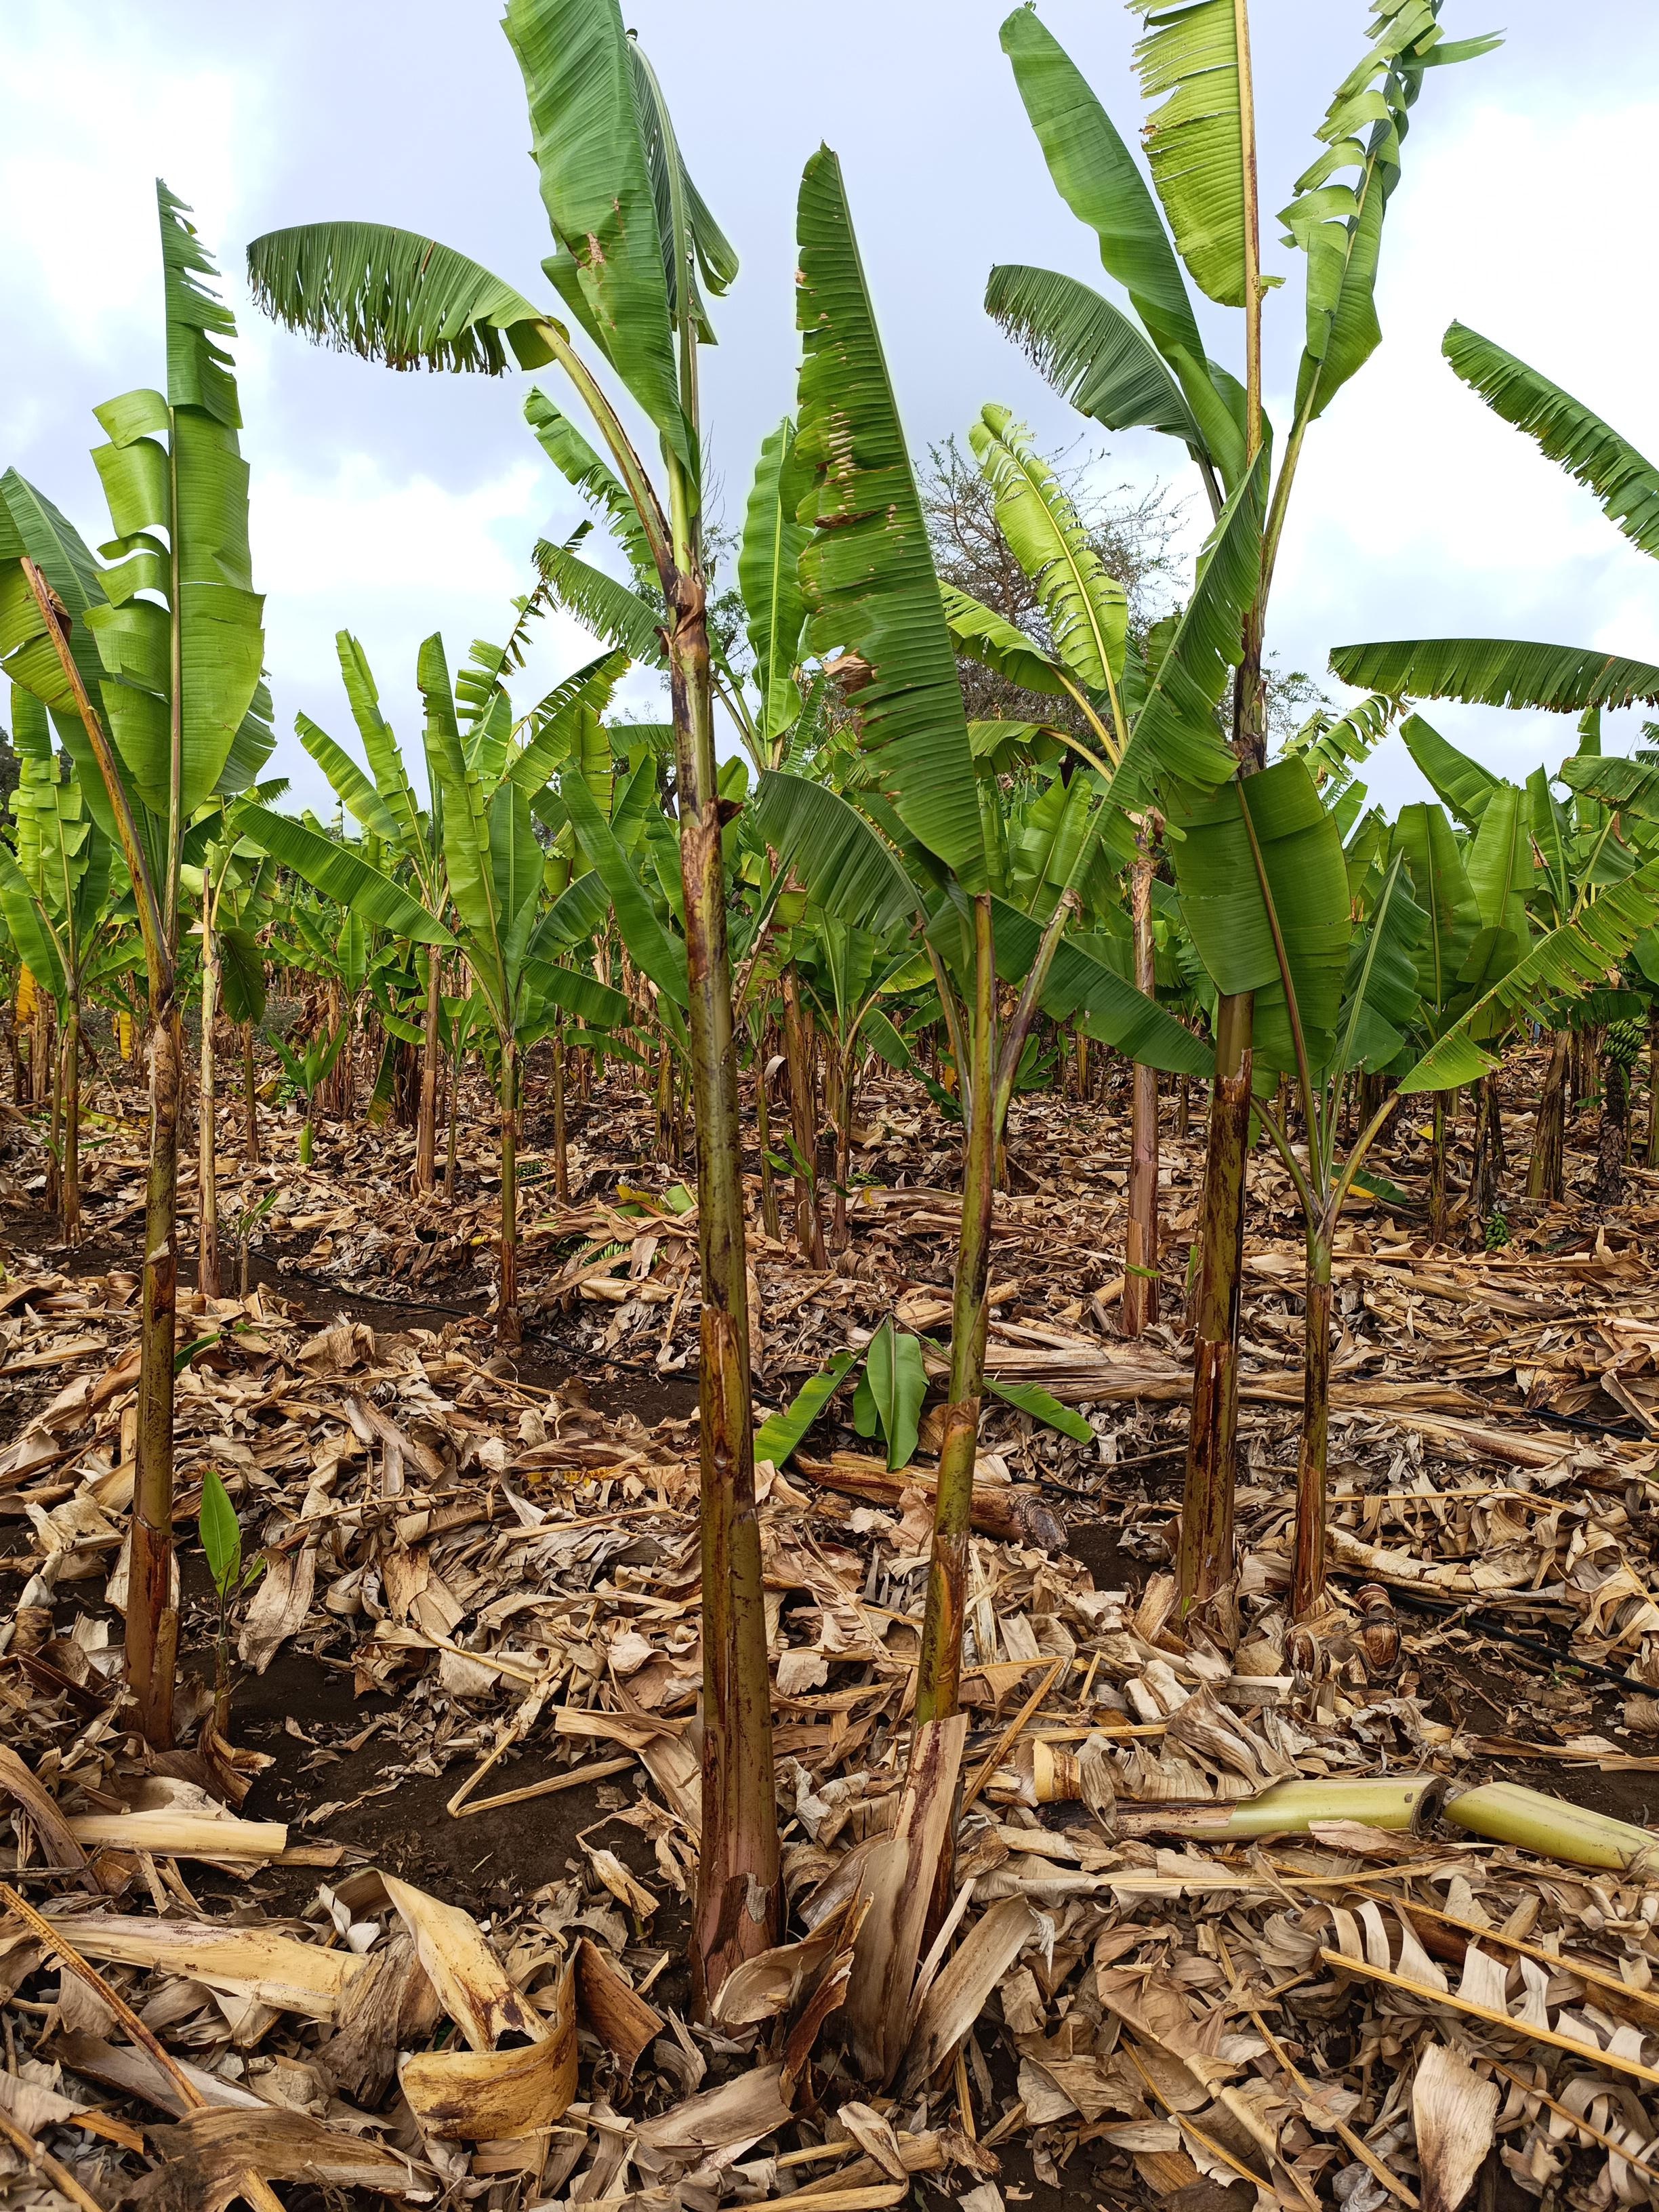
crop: banana
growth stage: vegetative
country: Tanzania
